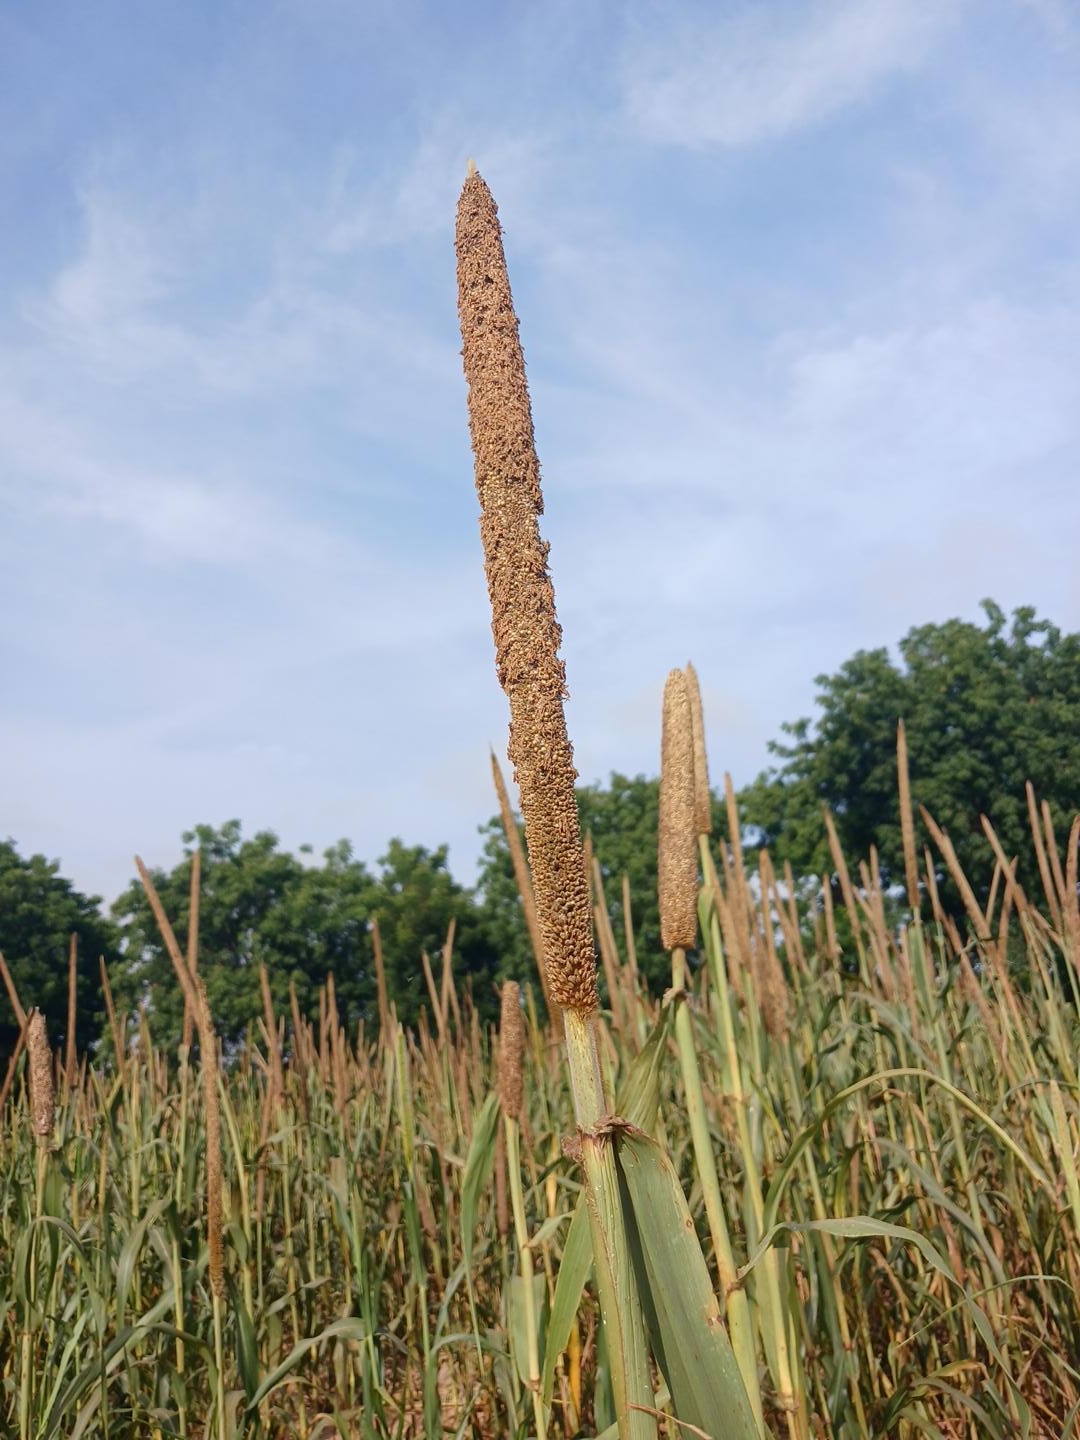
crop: pearl millet
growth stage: maturity
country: Senegal
